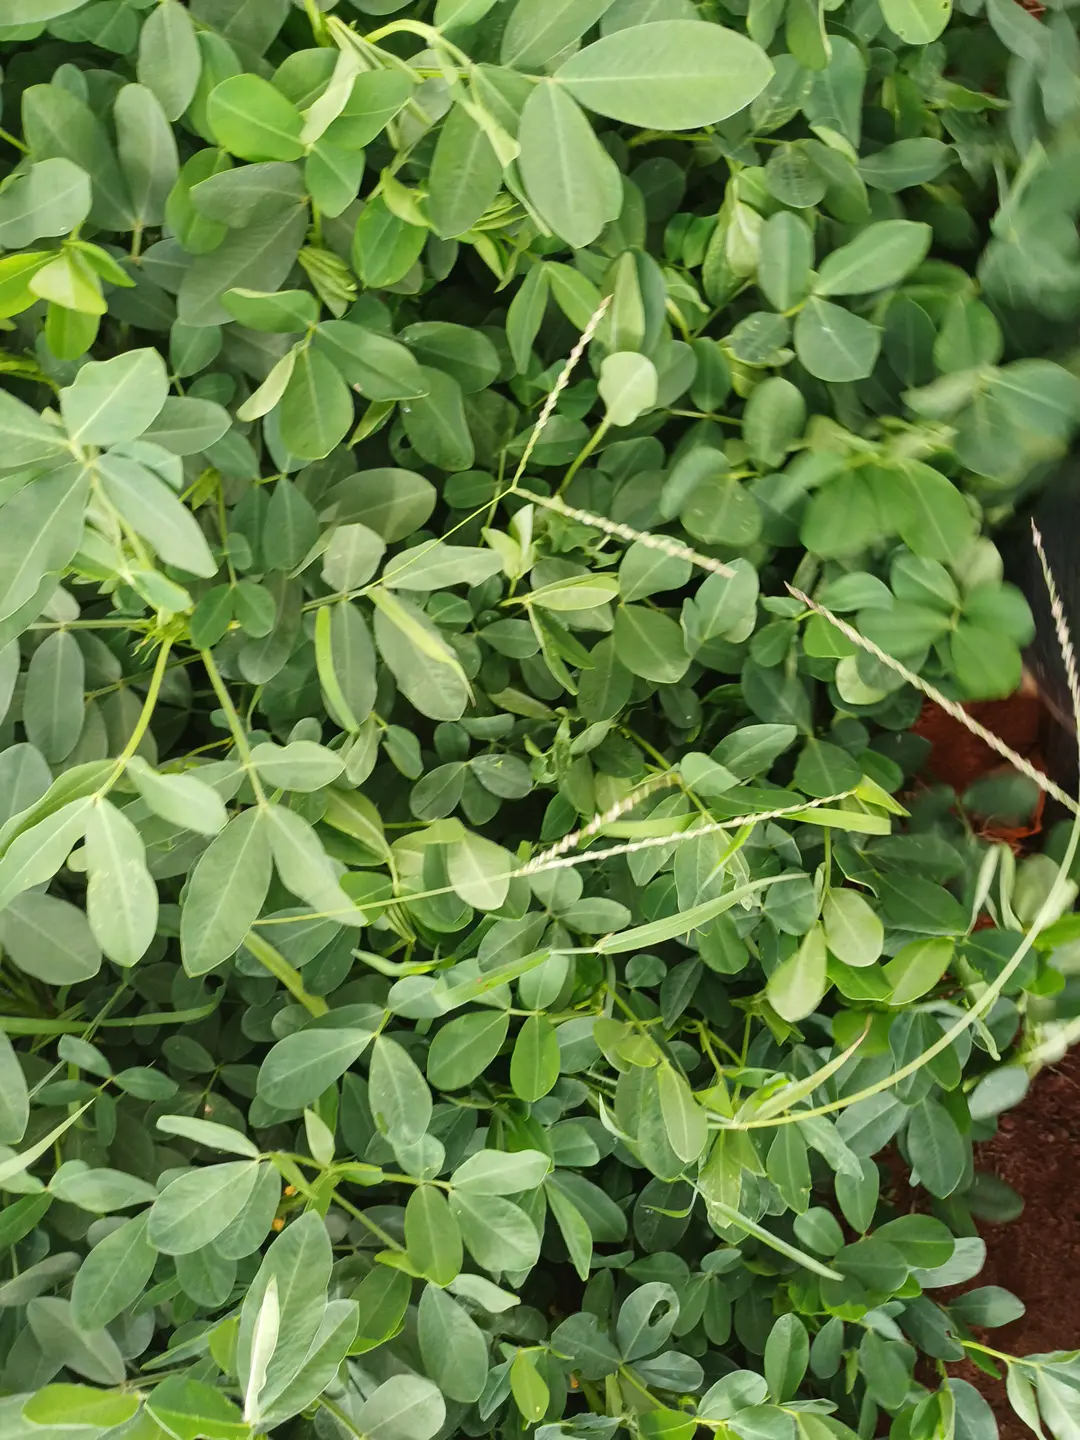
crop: groundnut
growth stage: pegging
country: Kenya
